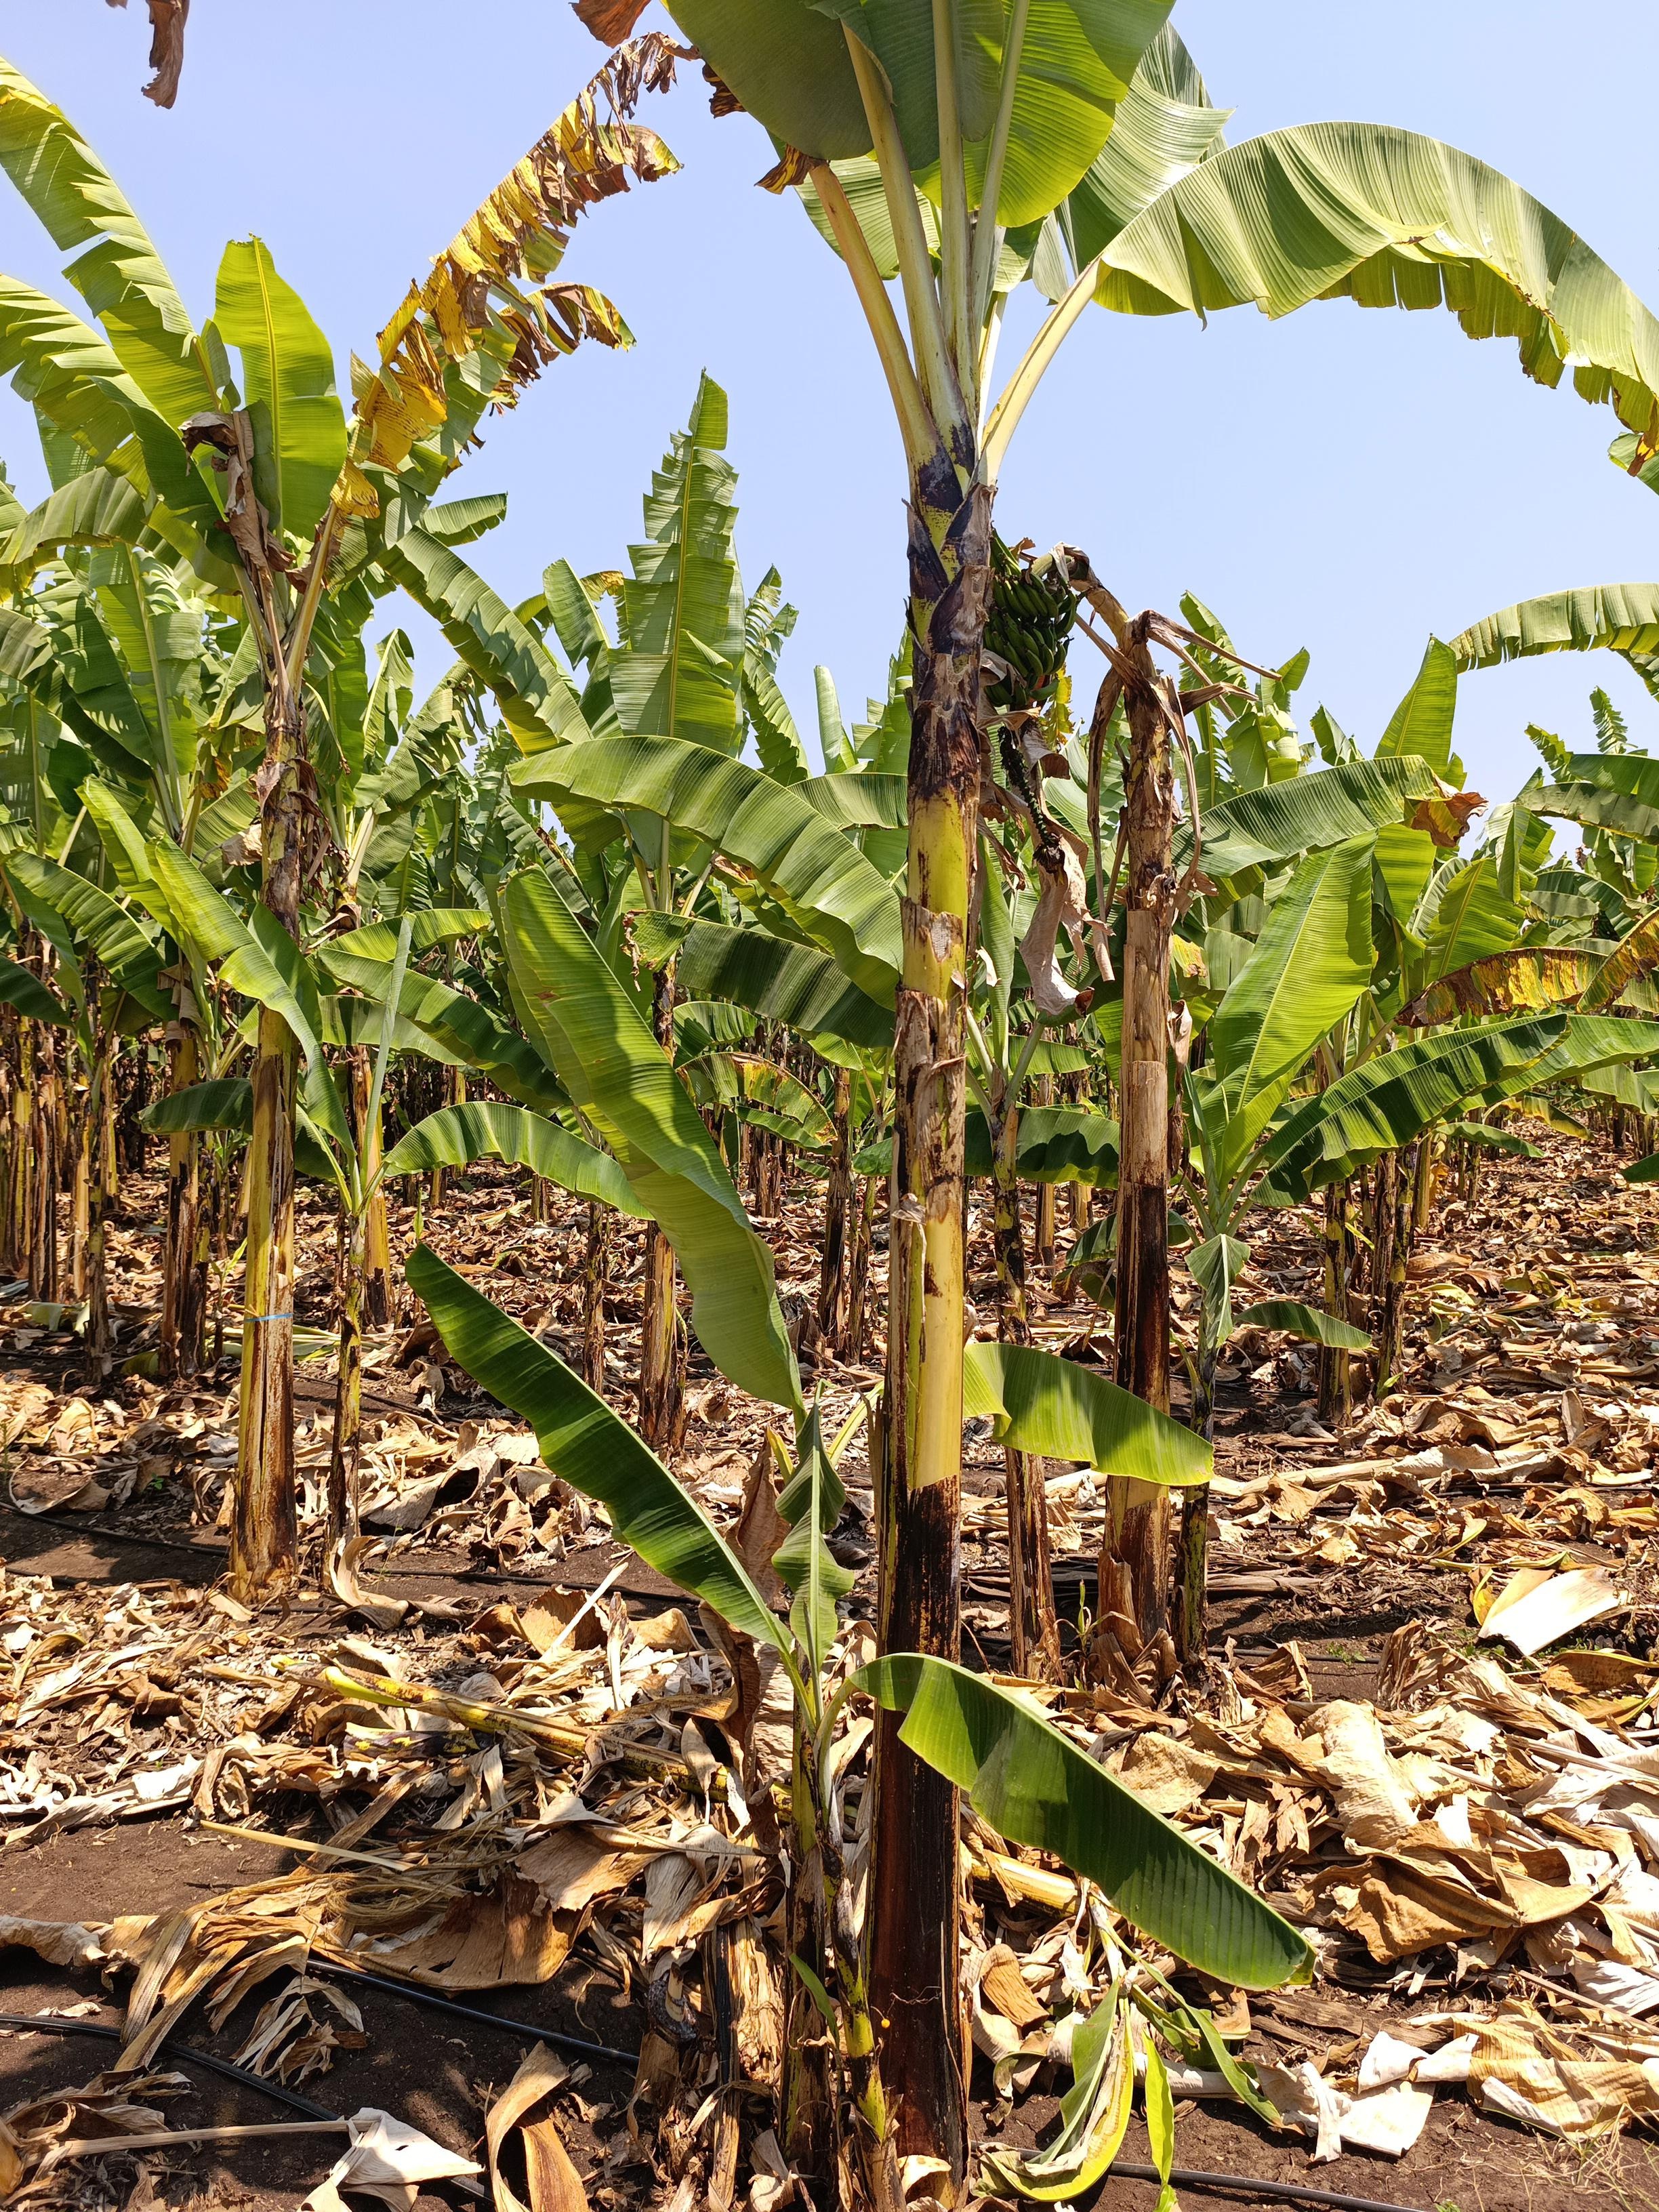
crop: banana
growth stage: vegetative
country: Tanzania
